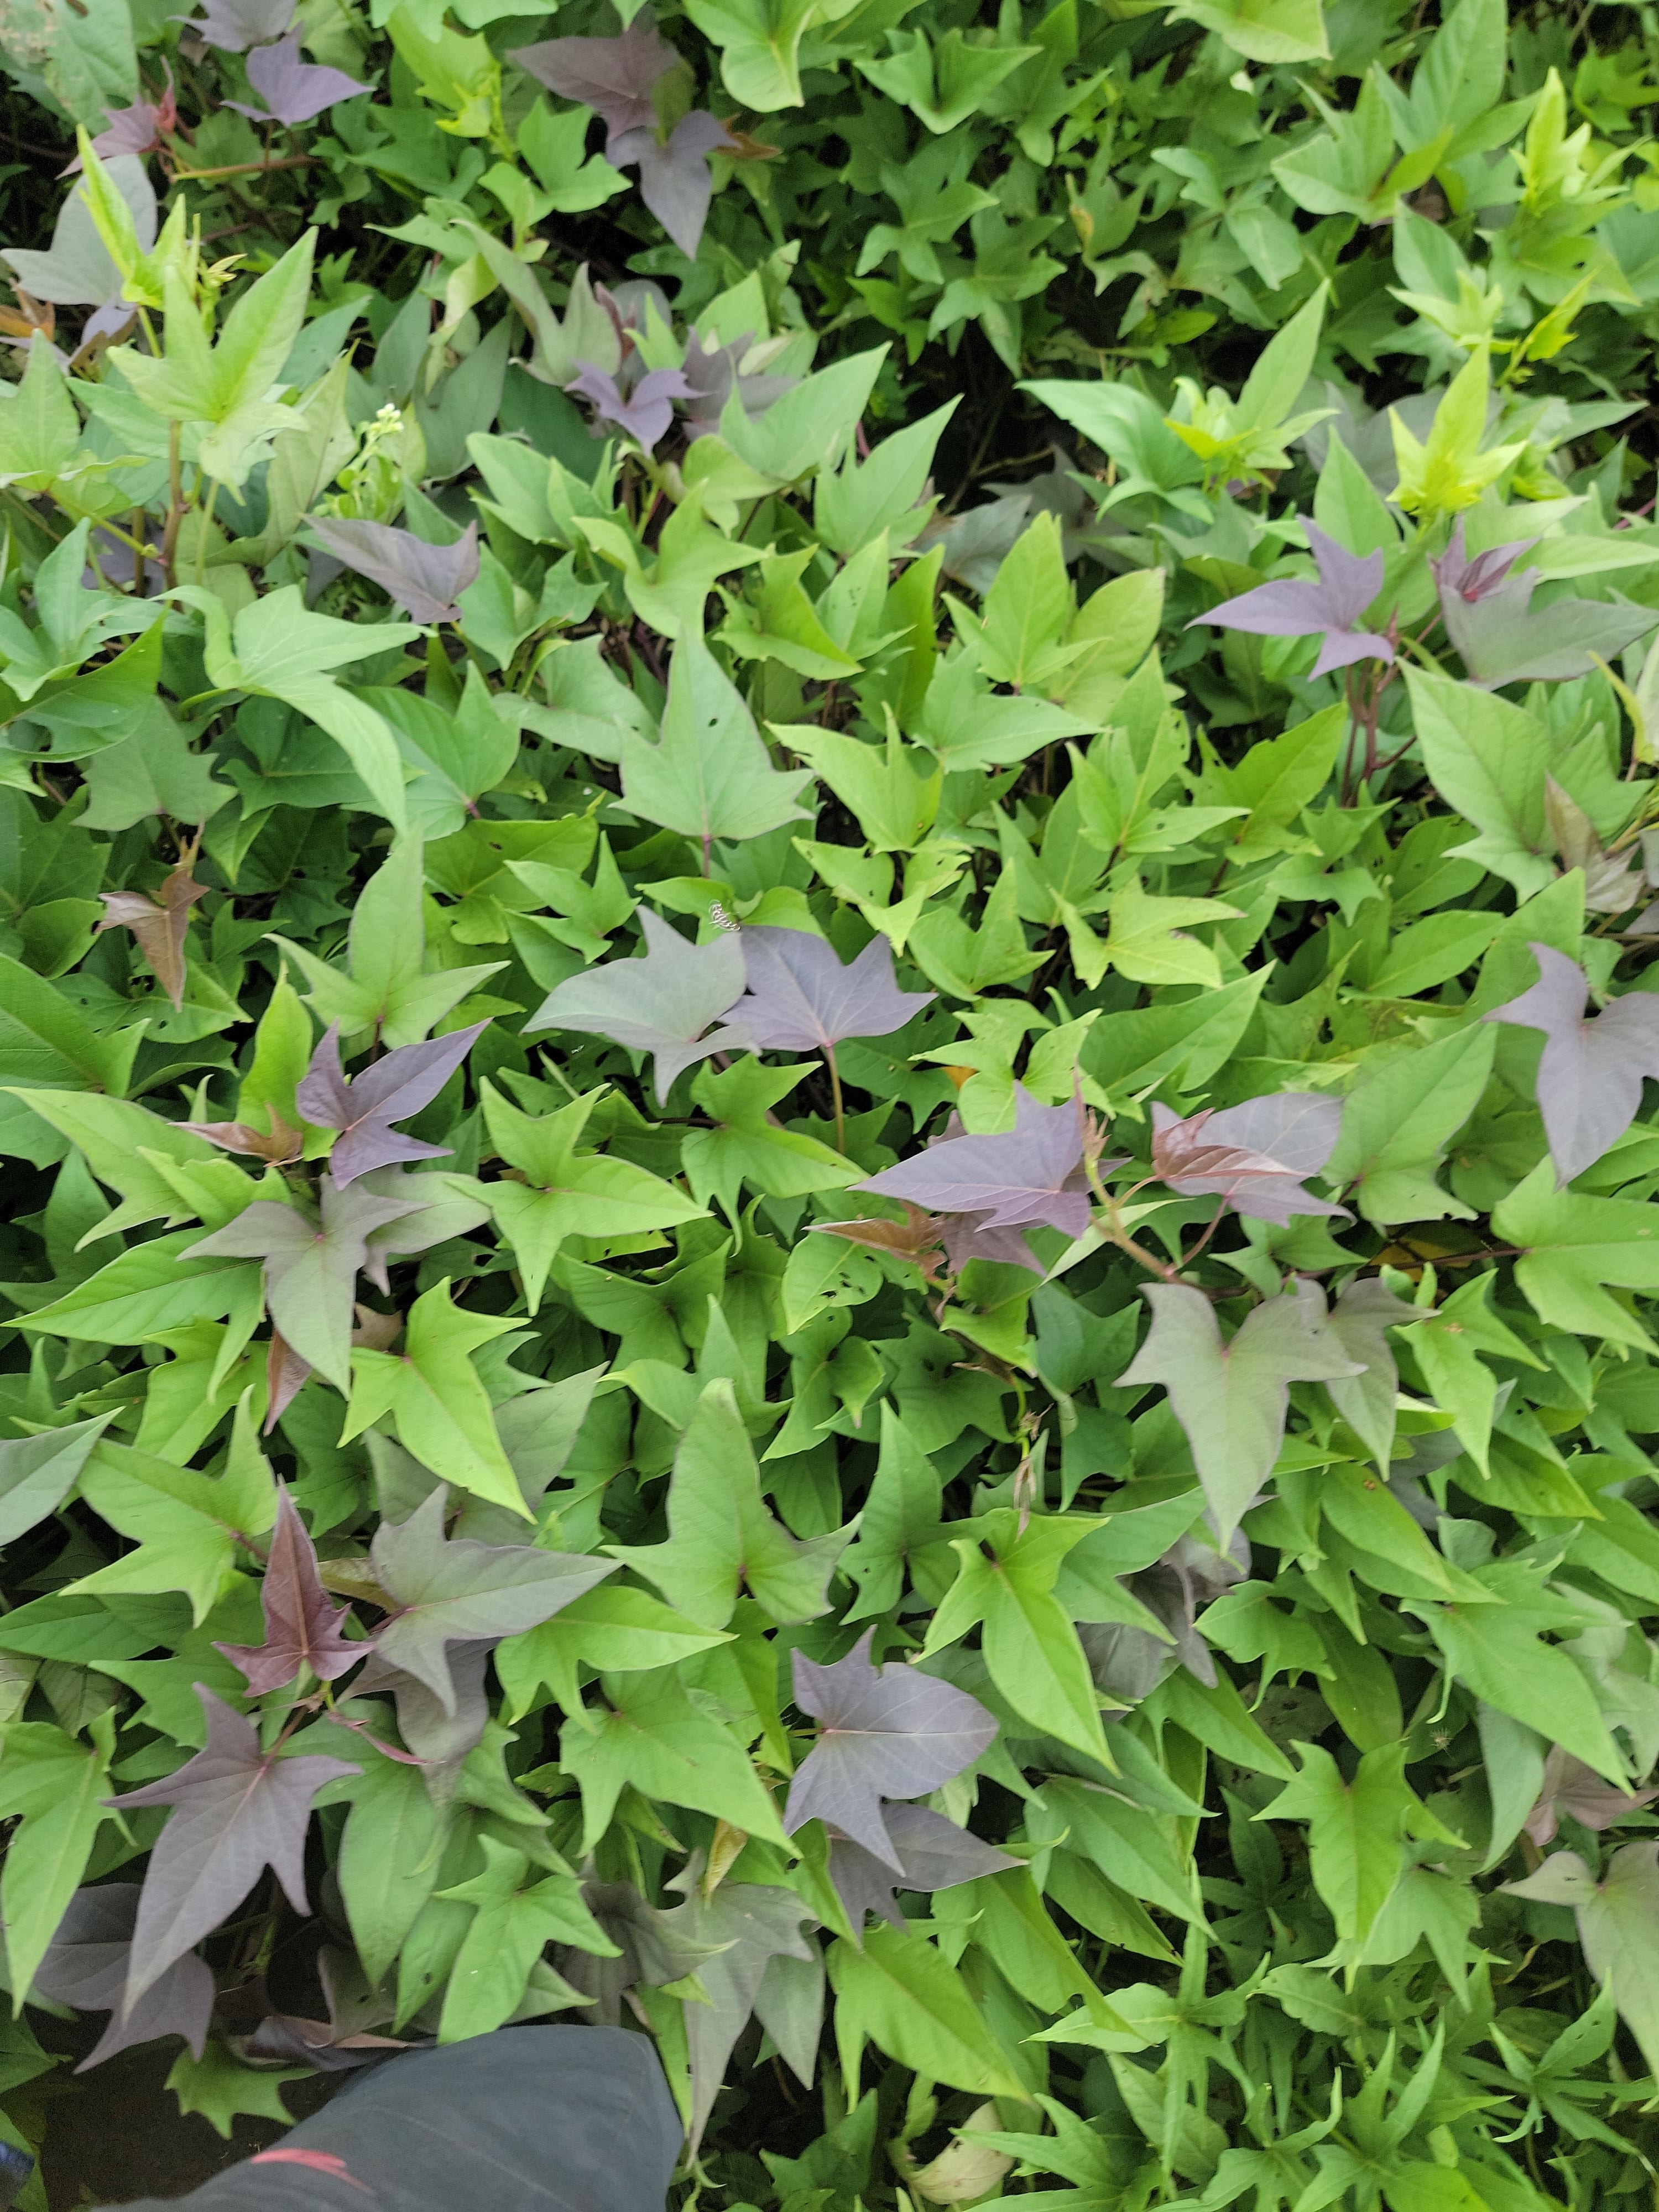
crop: sweet potato
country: Tanzania
